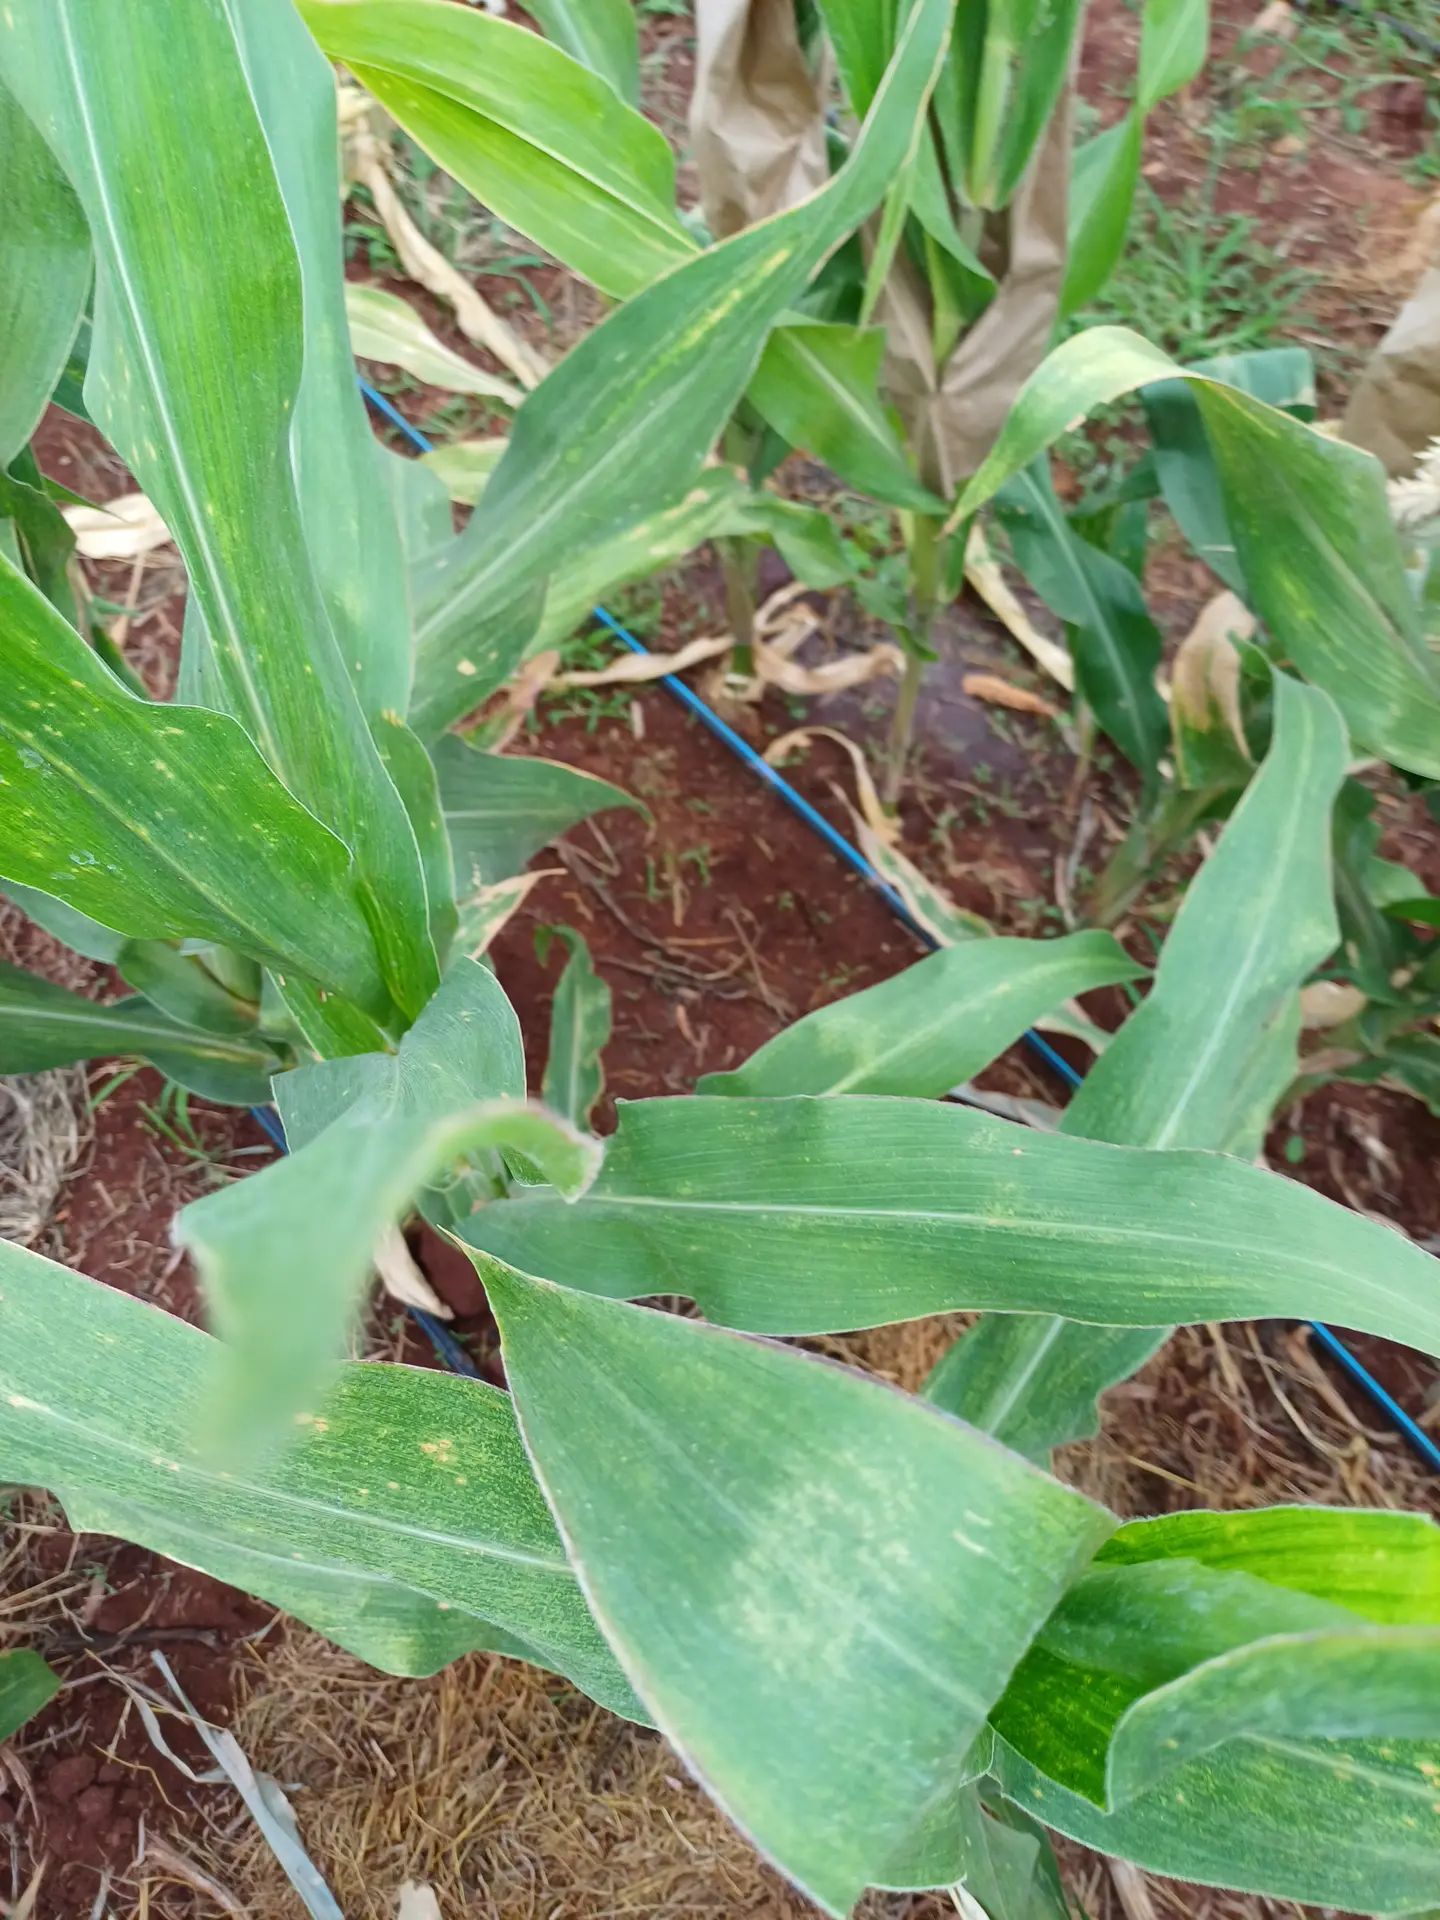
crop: maize
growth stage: flowering
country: Kenya
